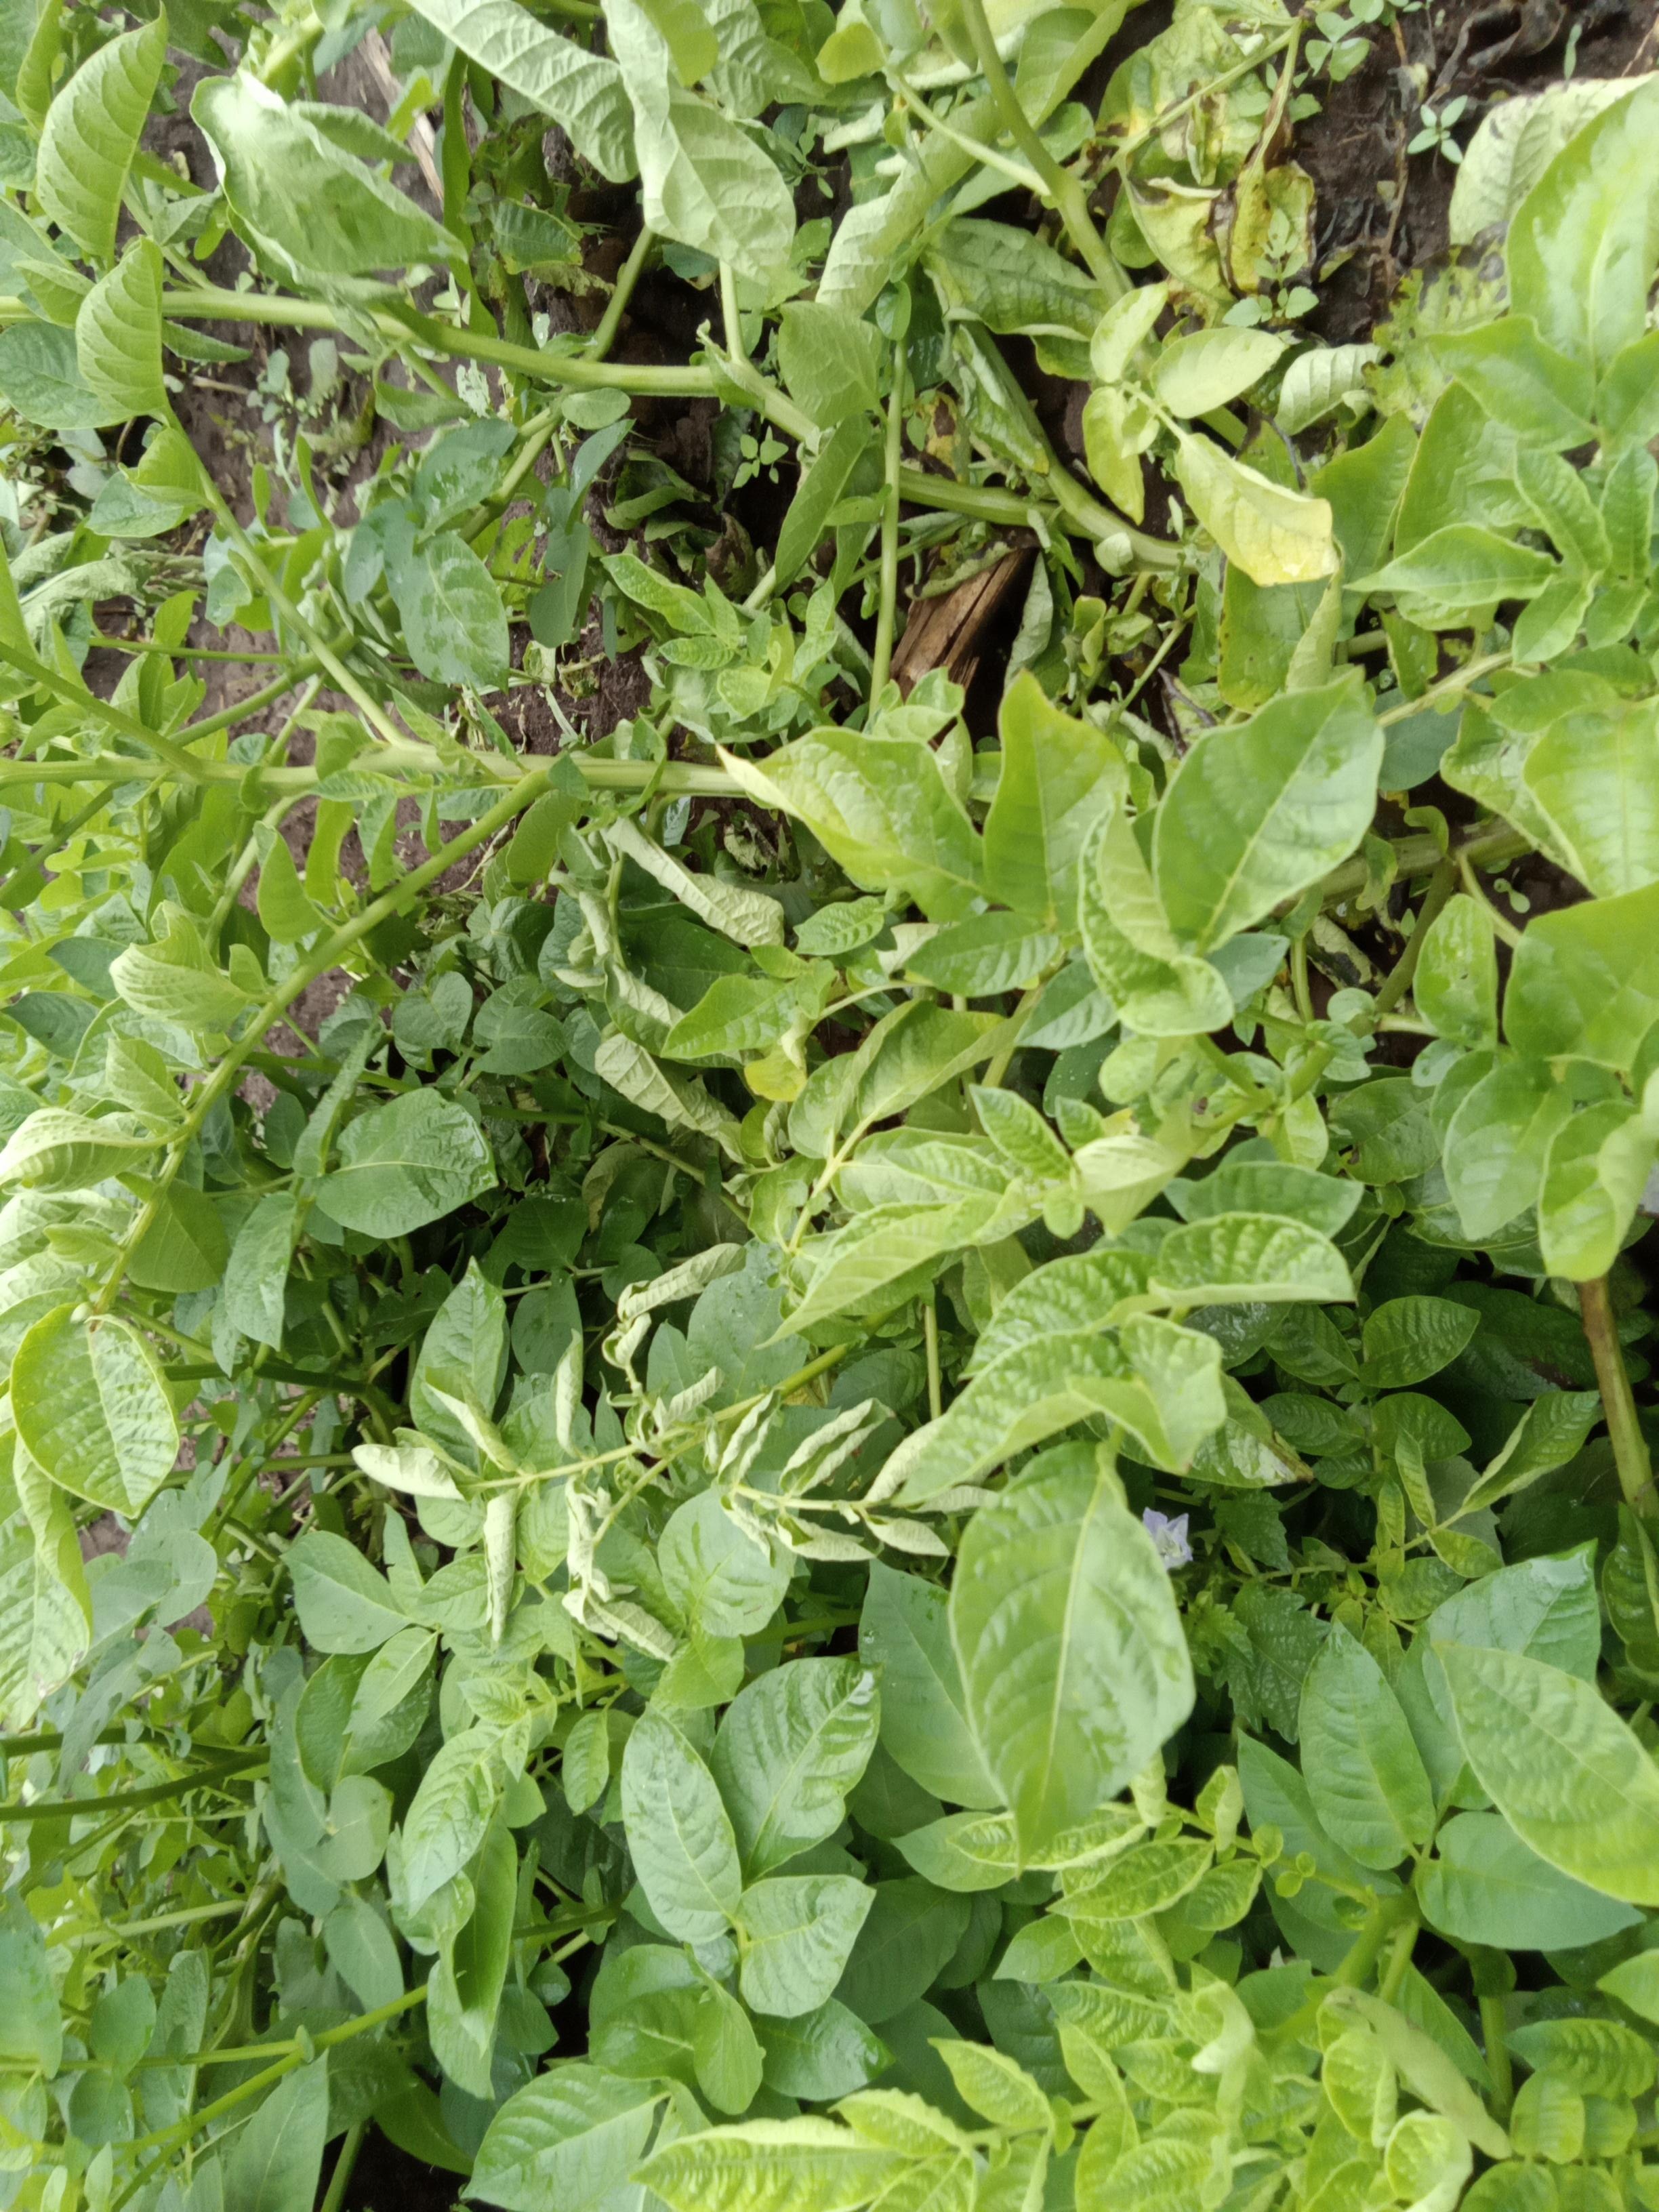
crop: potato
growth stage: flowering
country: Kenya
